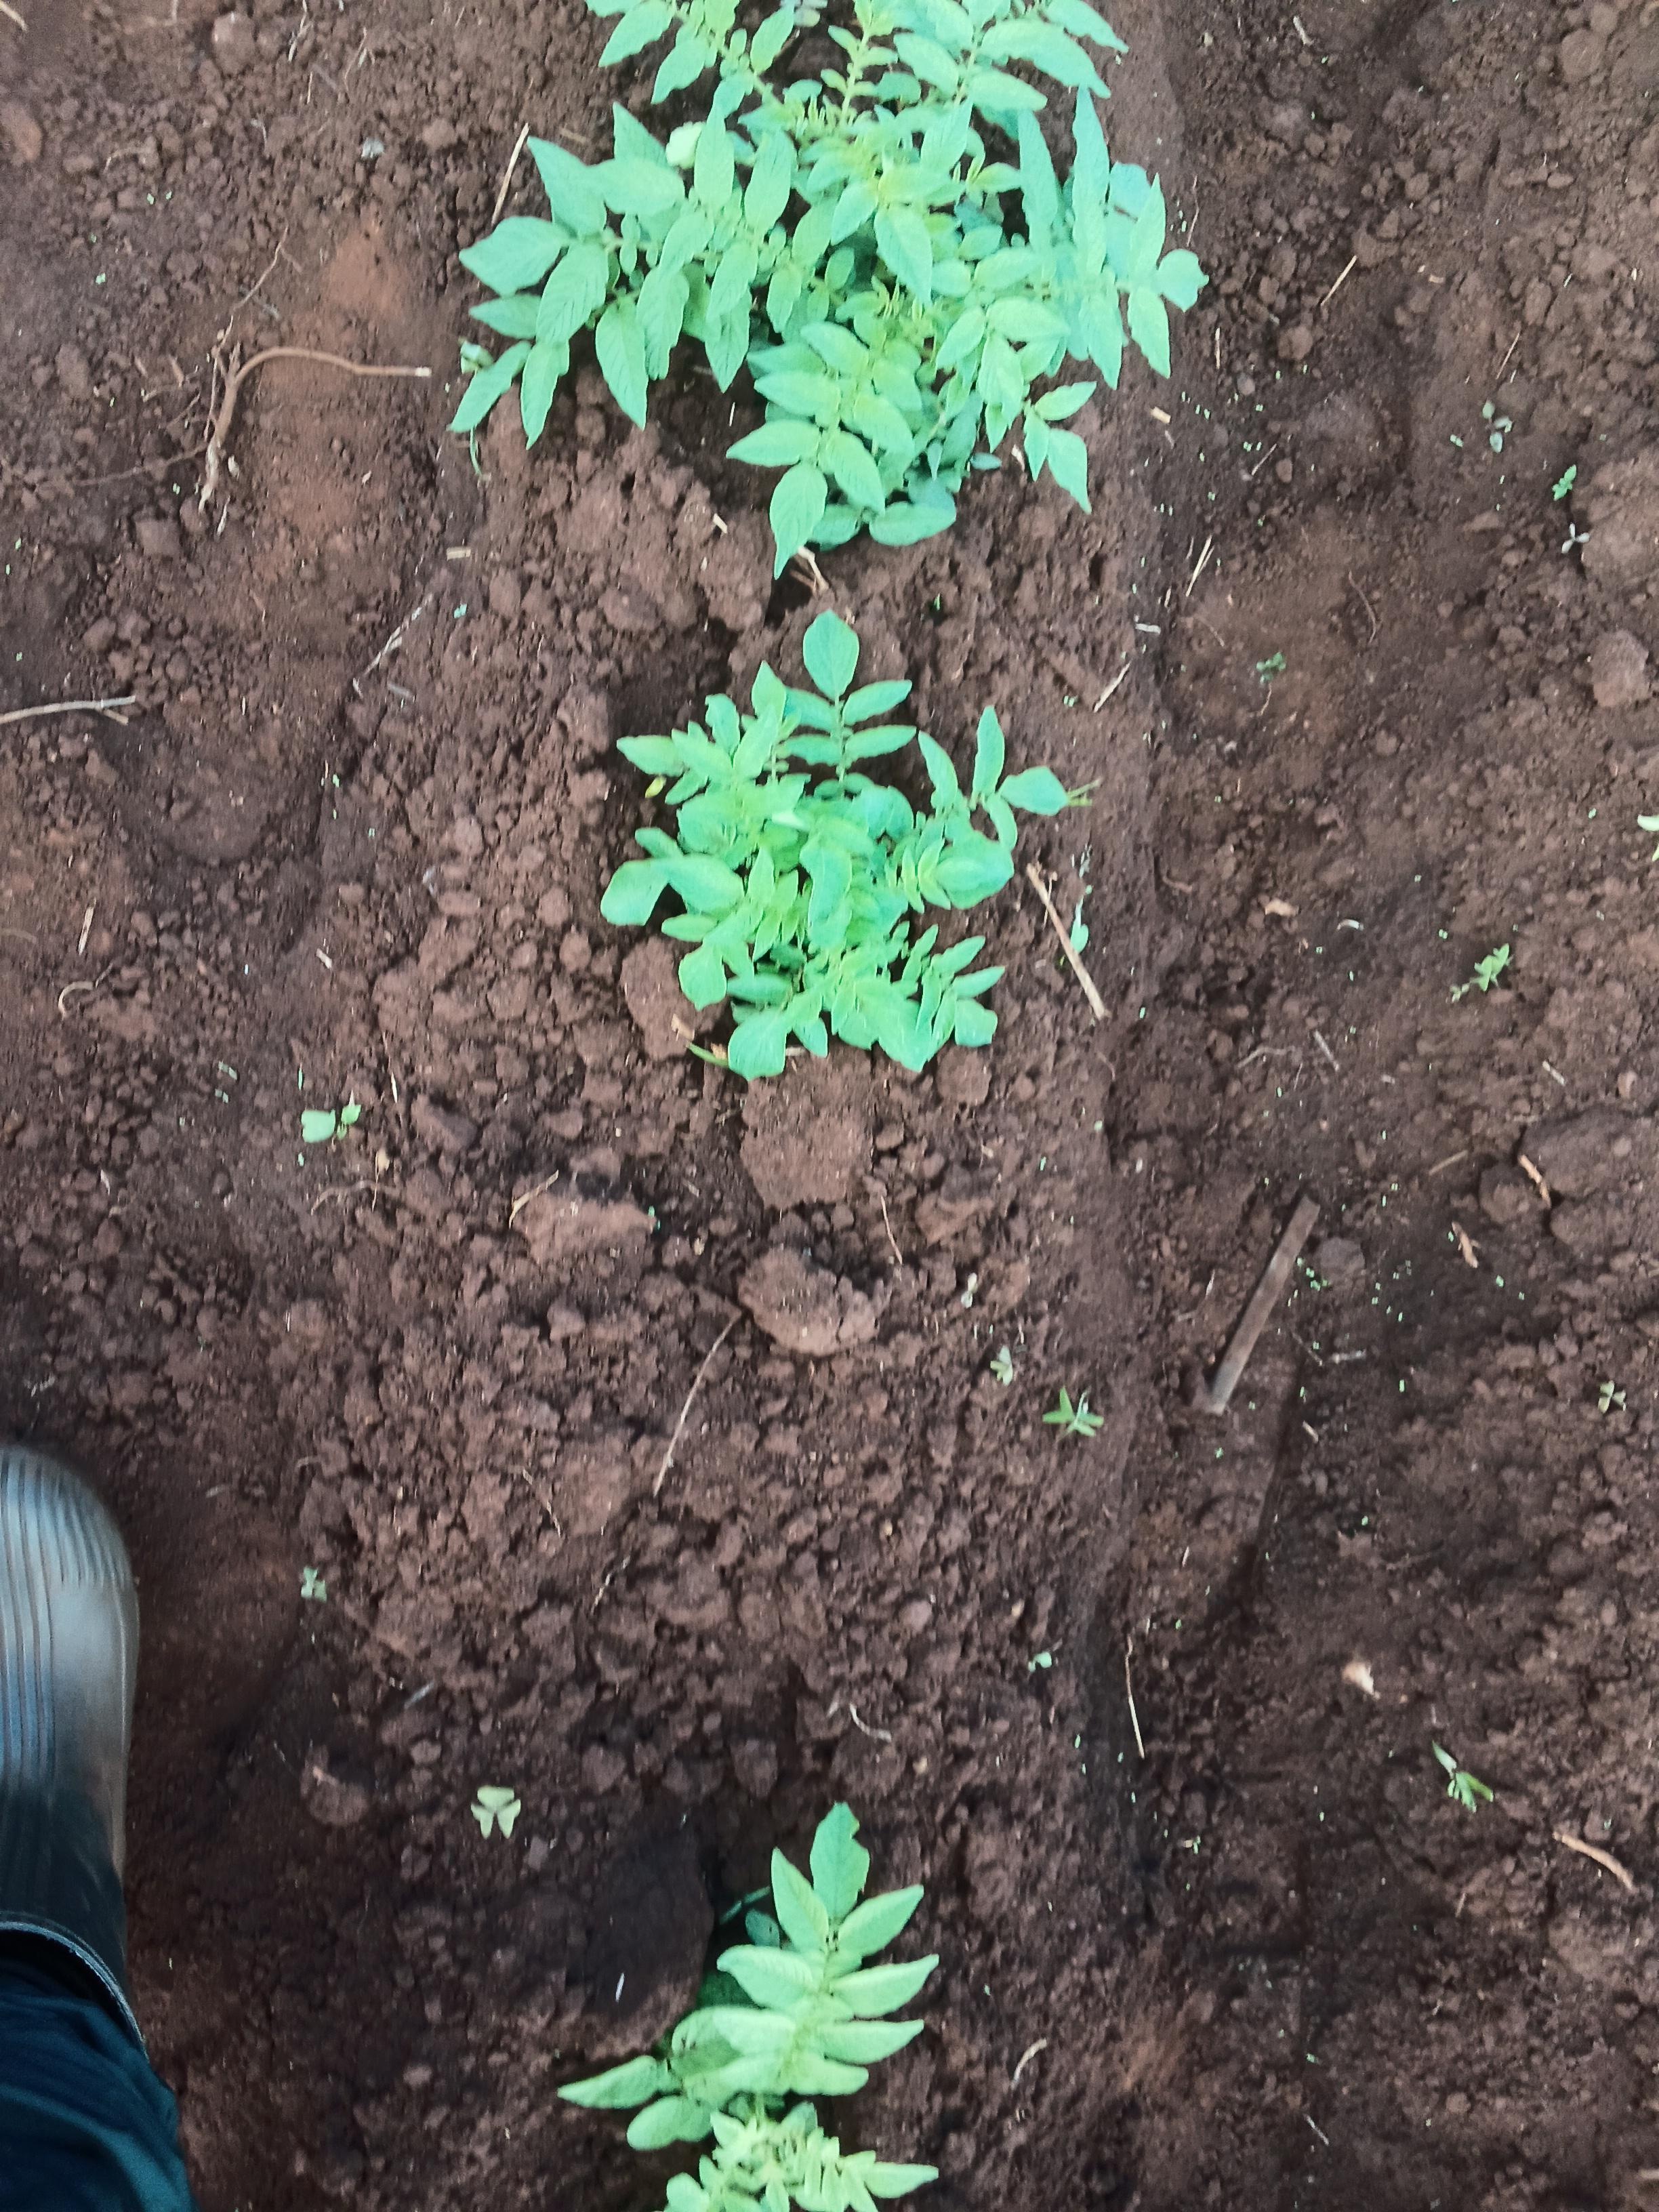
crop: potato
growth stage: vegetative
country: Kenya
